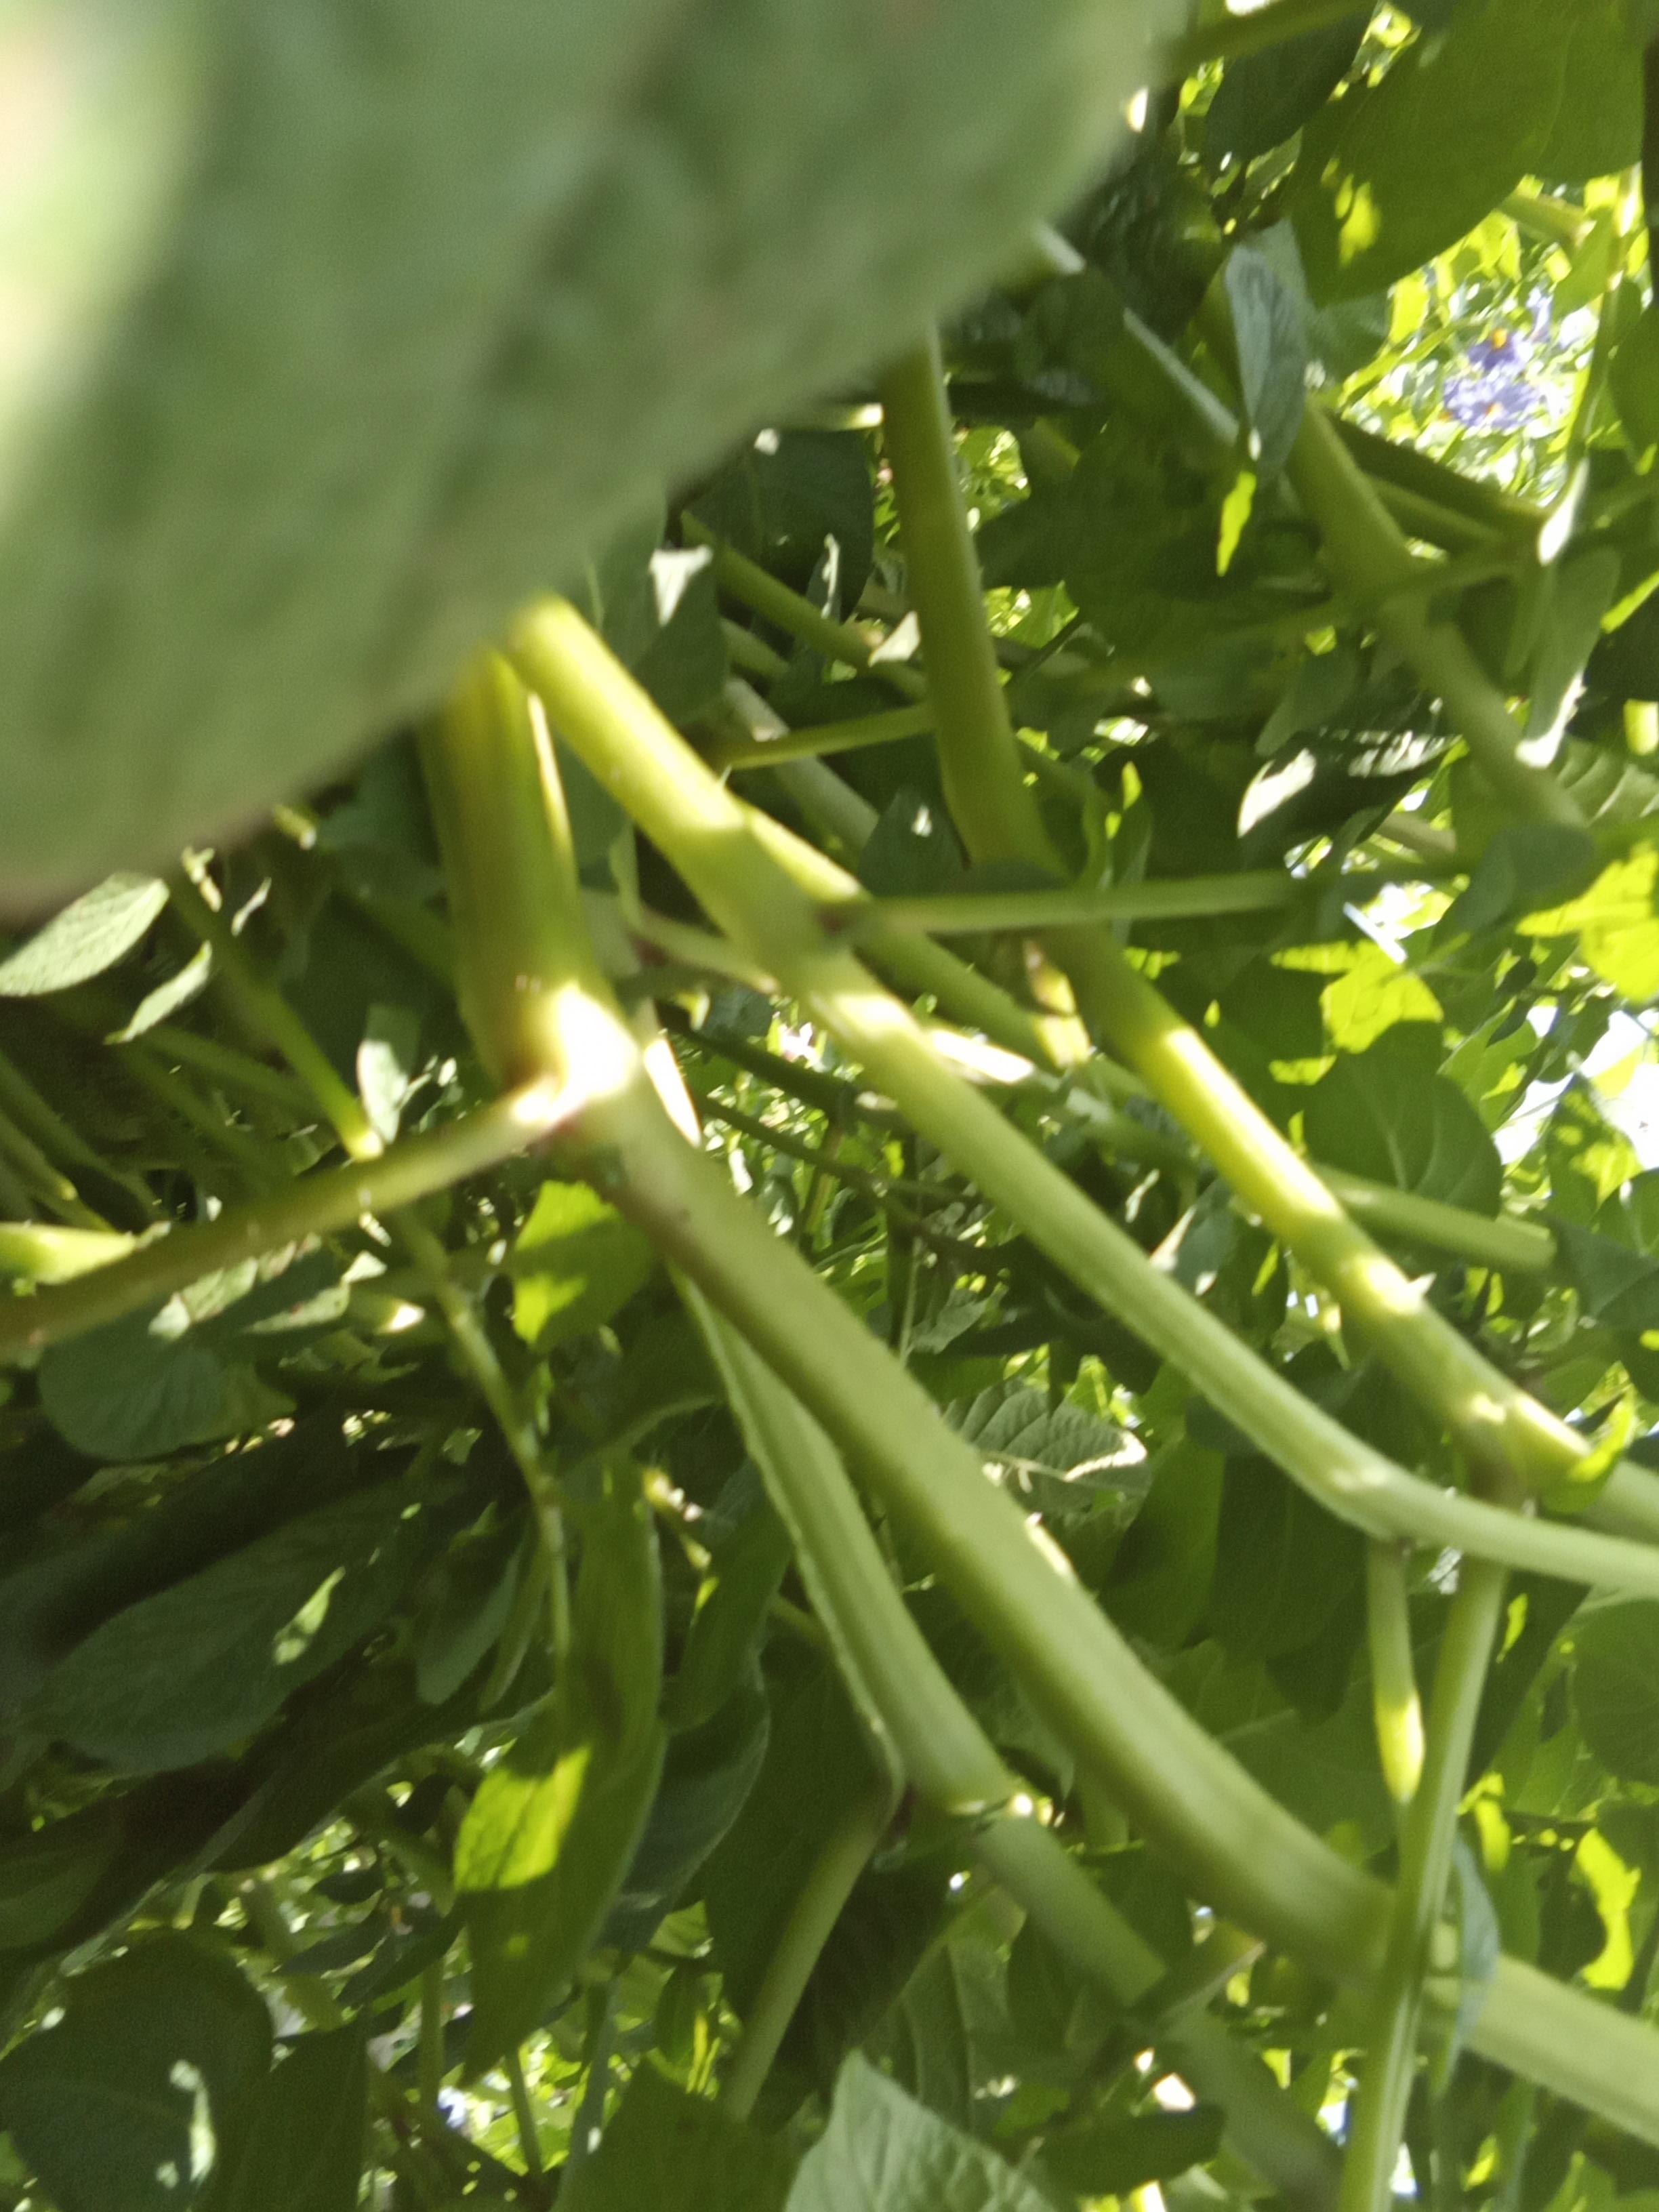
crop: potato
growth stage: flowering
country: Kenya
